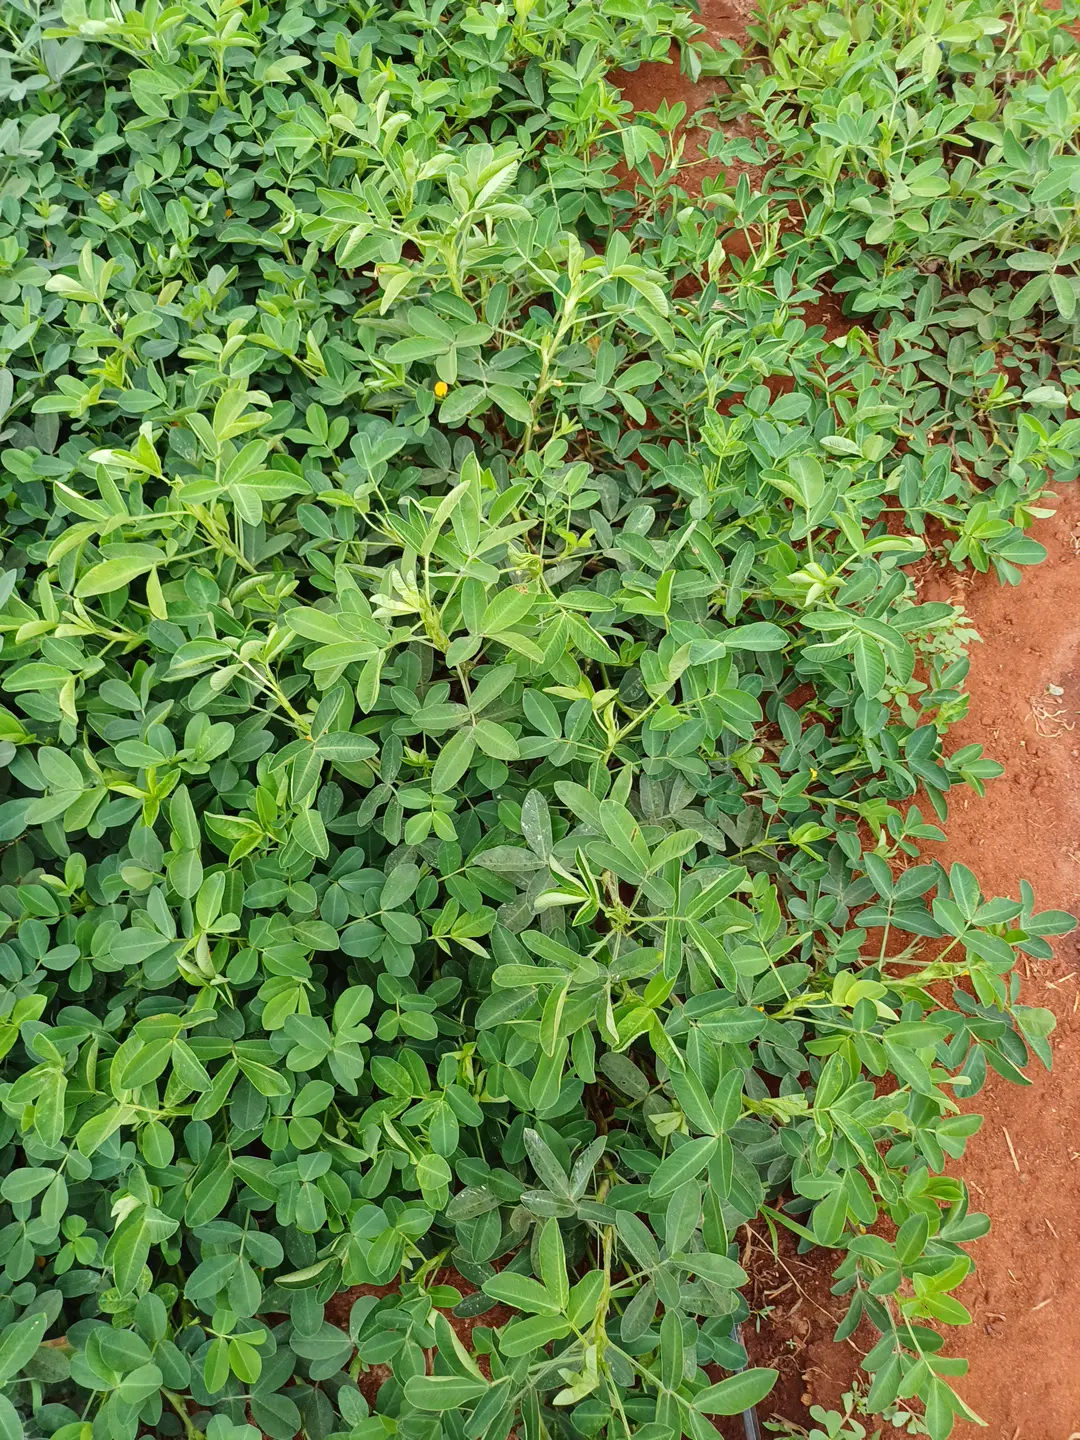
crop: groundnut
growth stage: flowering
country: Kenya
